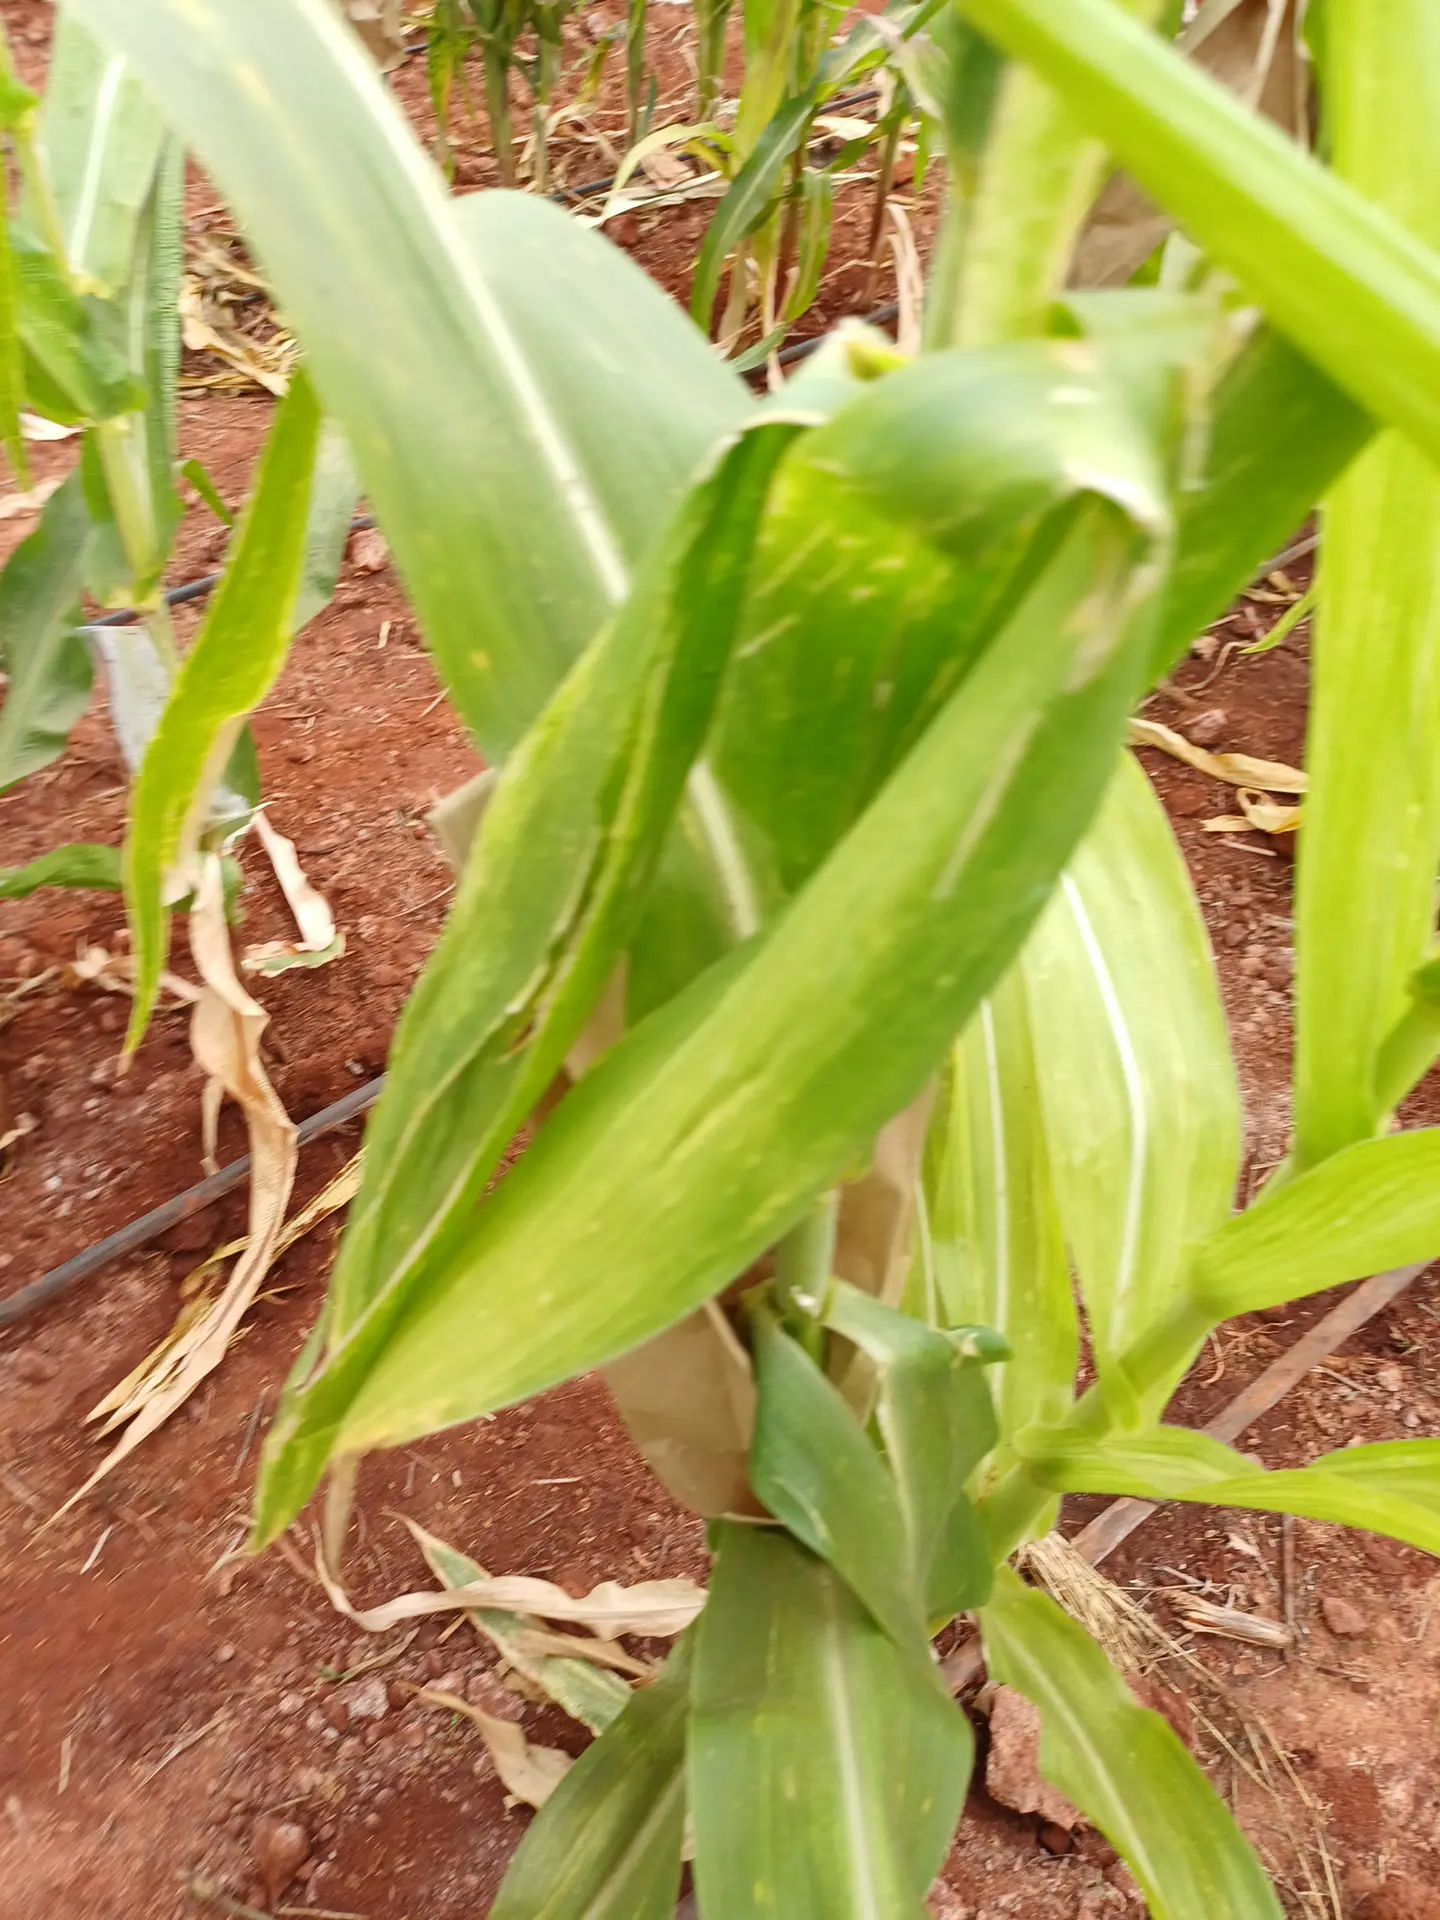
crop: maize
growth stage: flowering
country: Kenya
